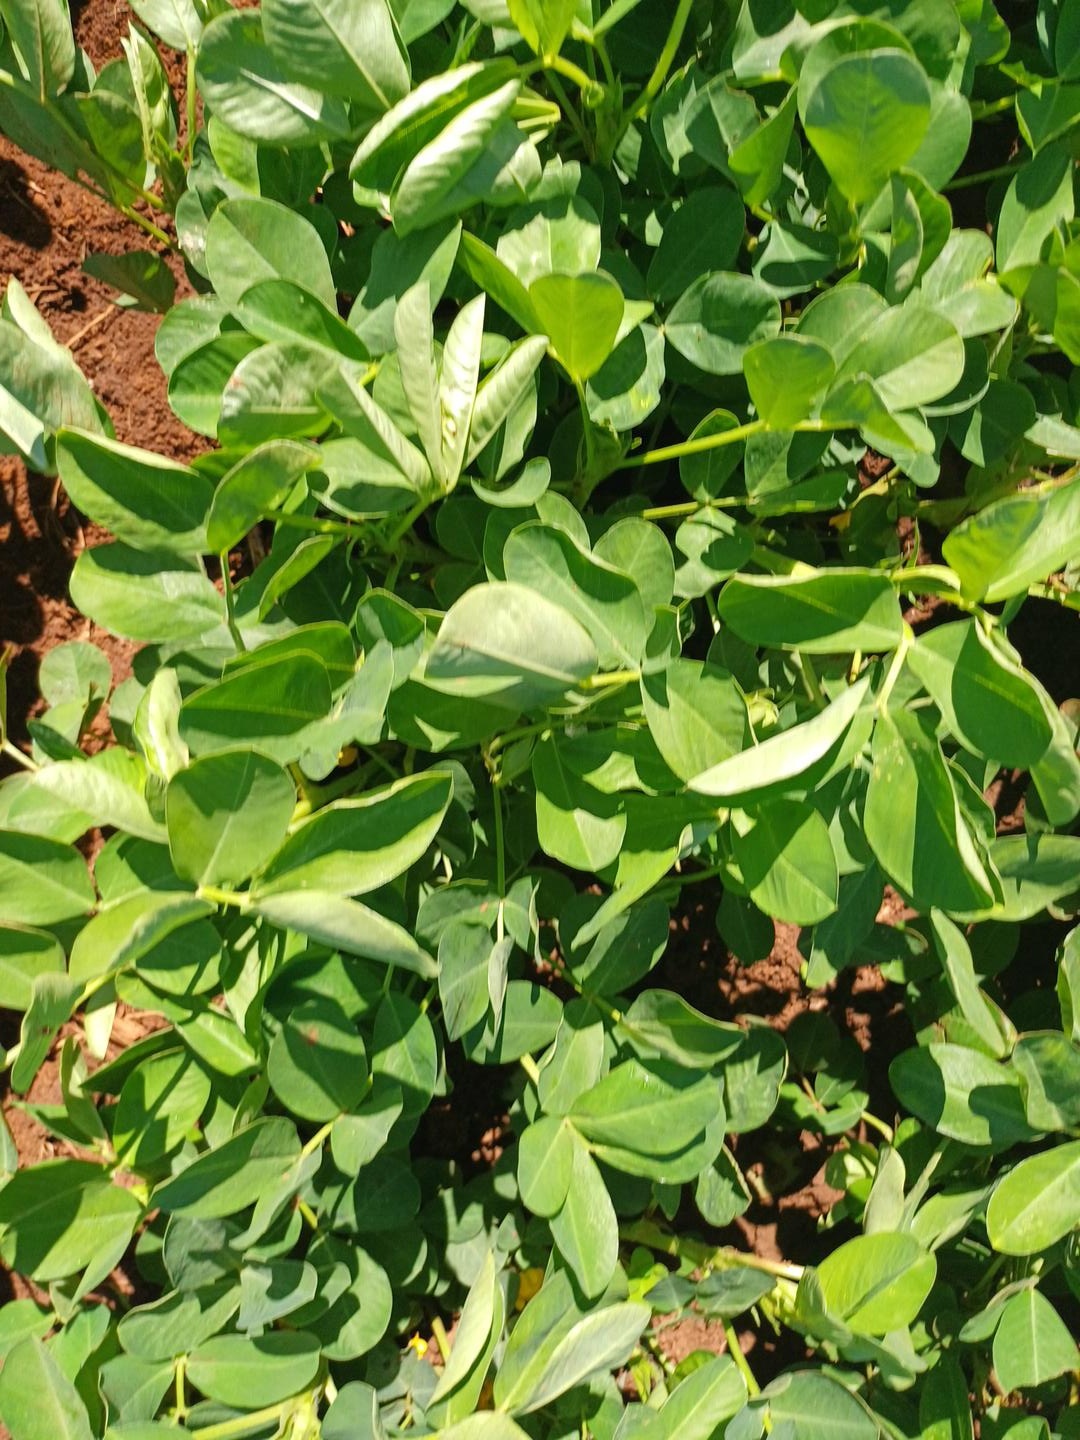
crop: groundnut
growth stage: flowering
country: Kenya
